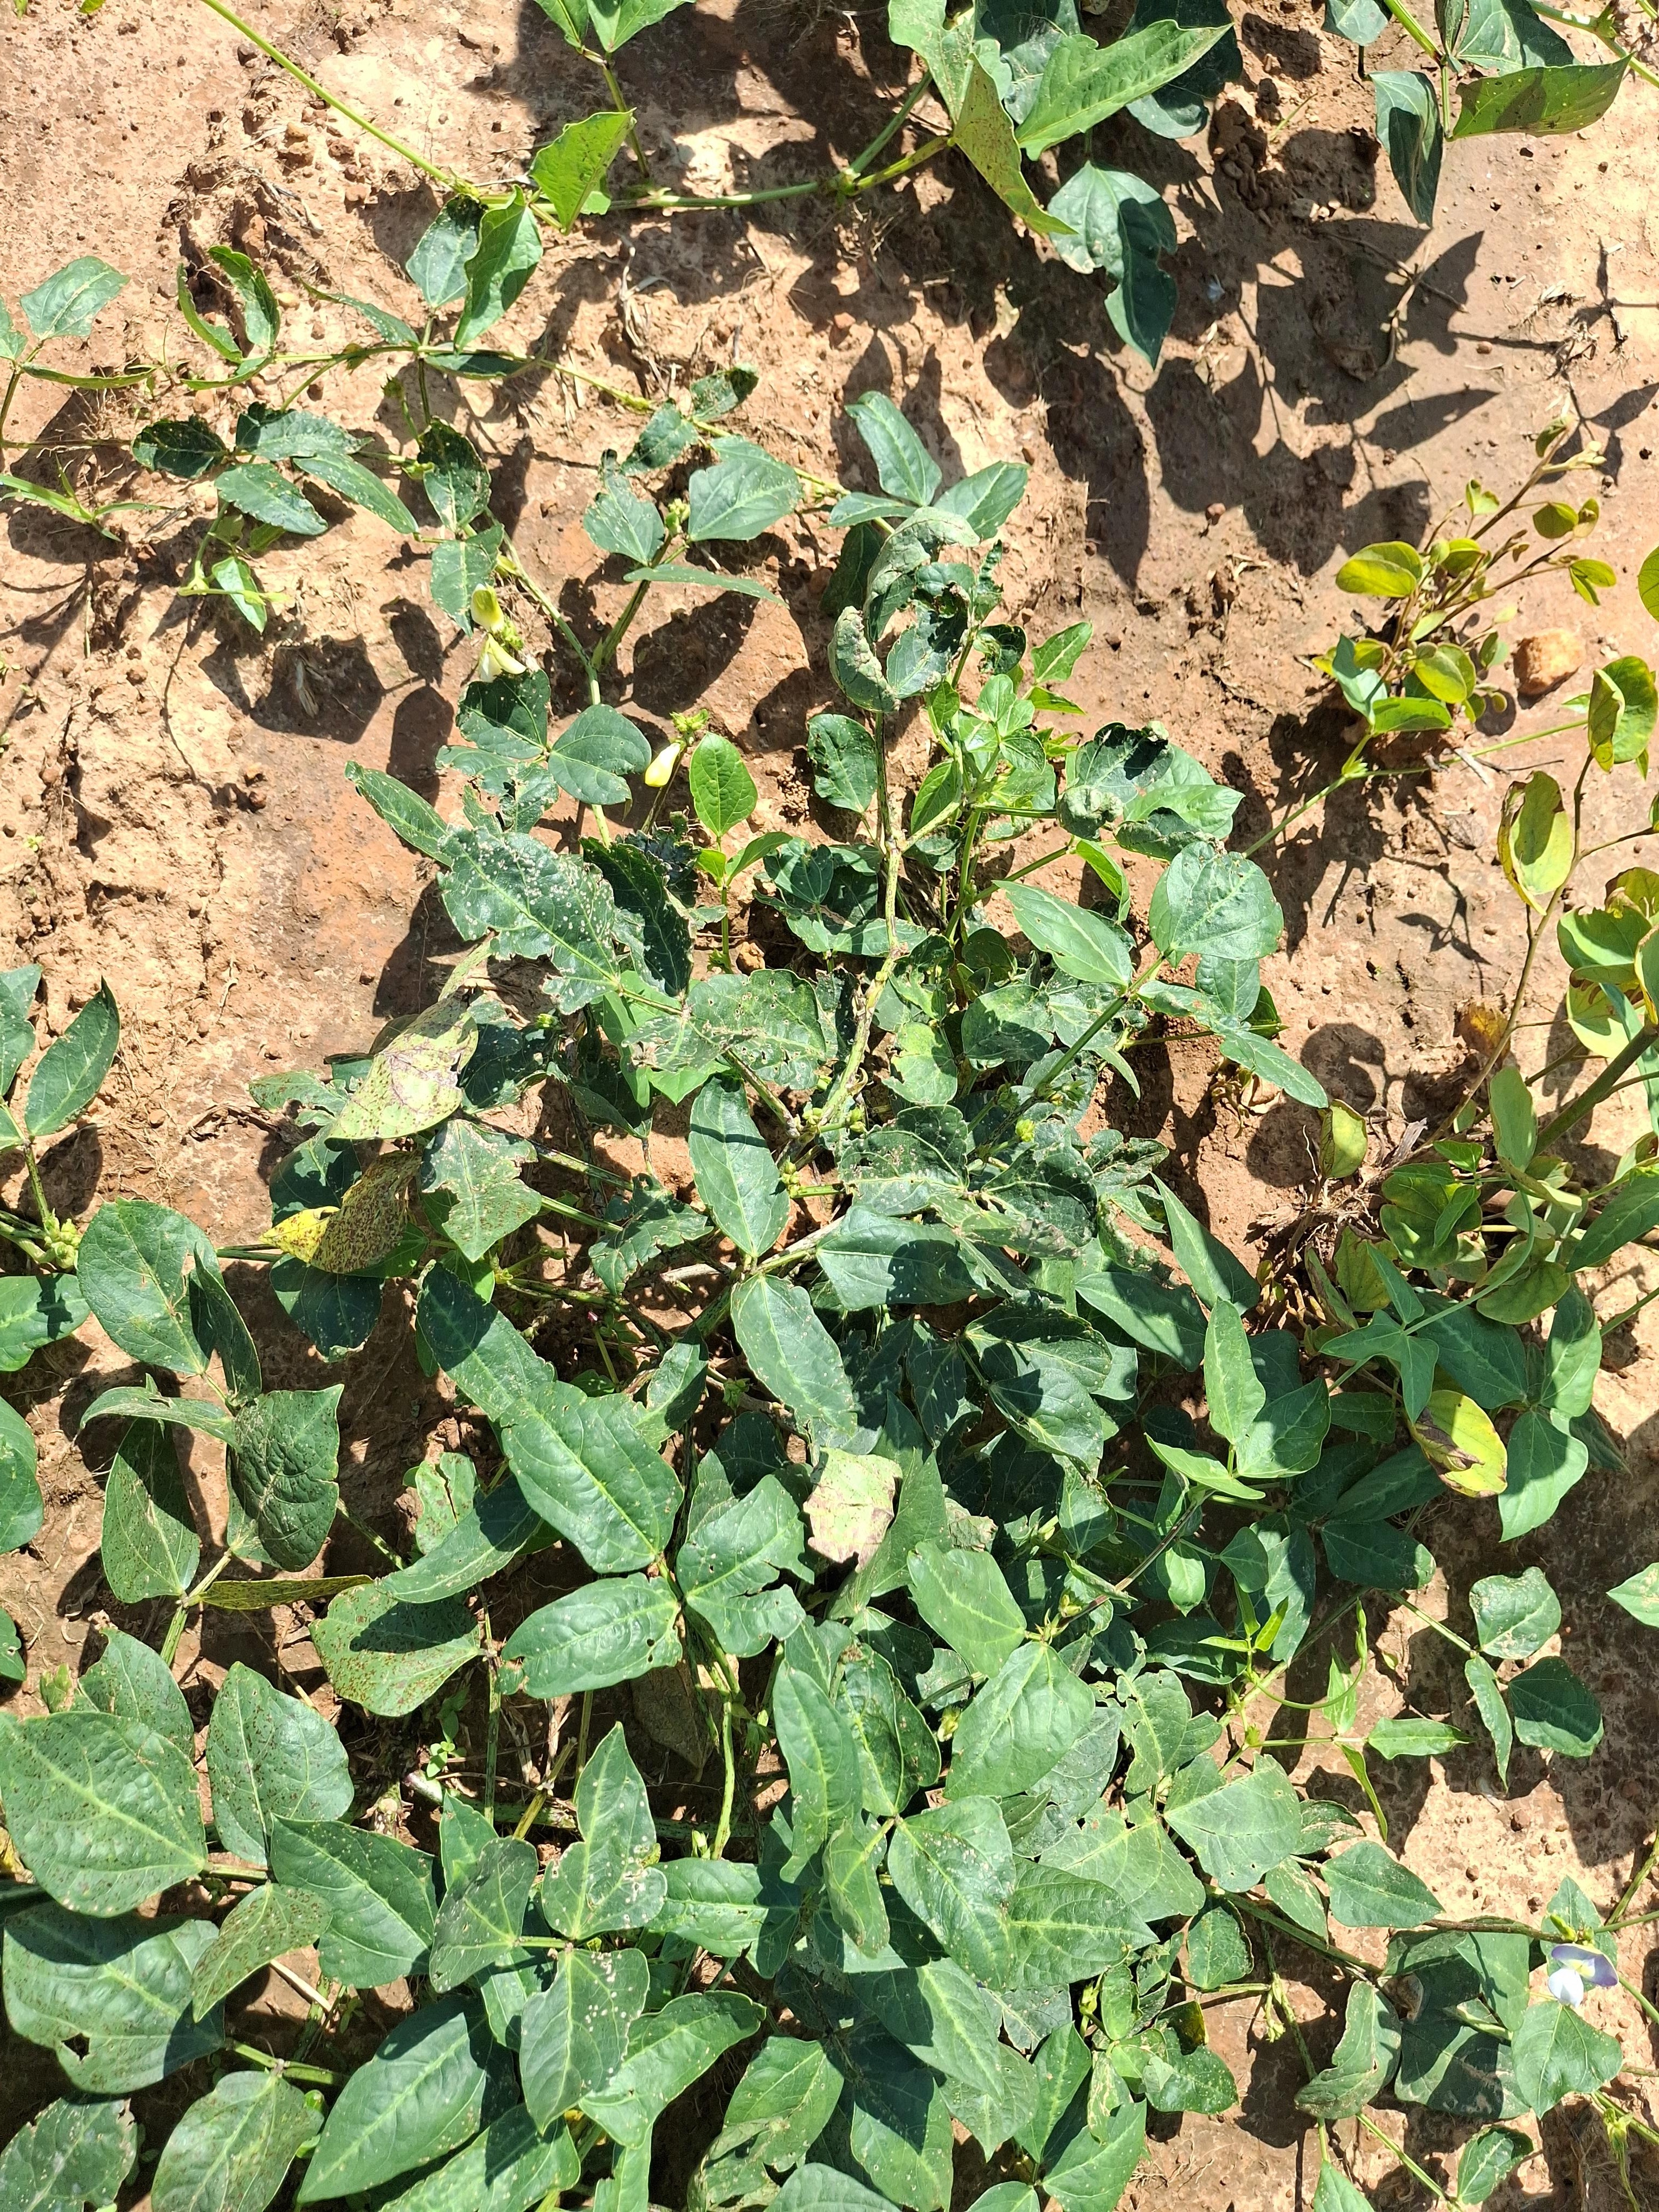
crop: cowpea
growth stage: flowering
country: Nigeria
